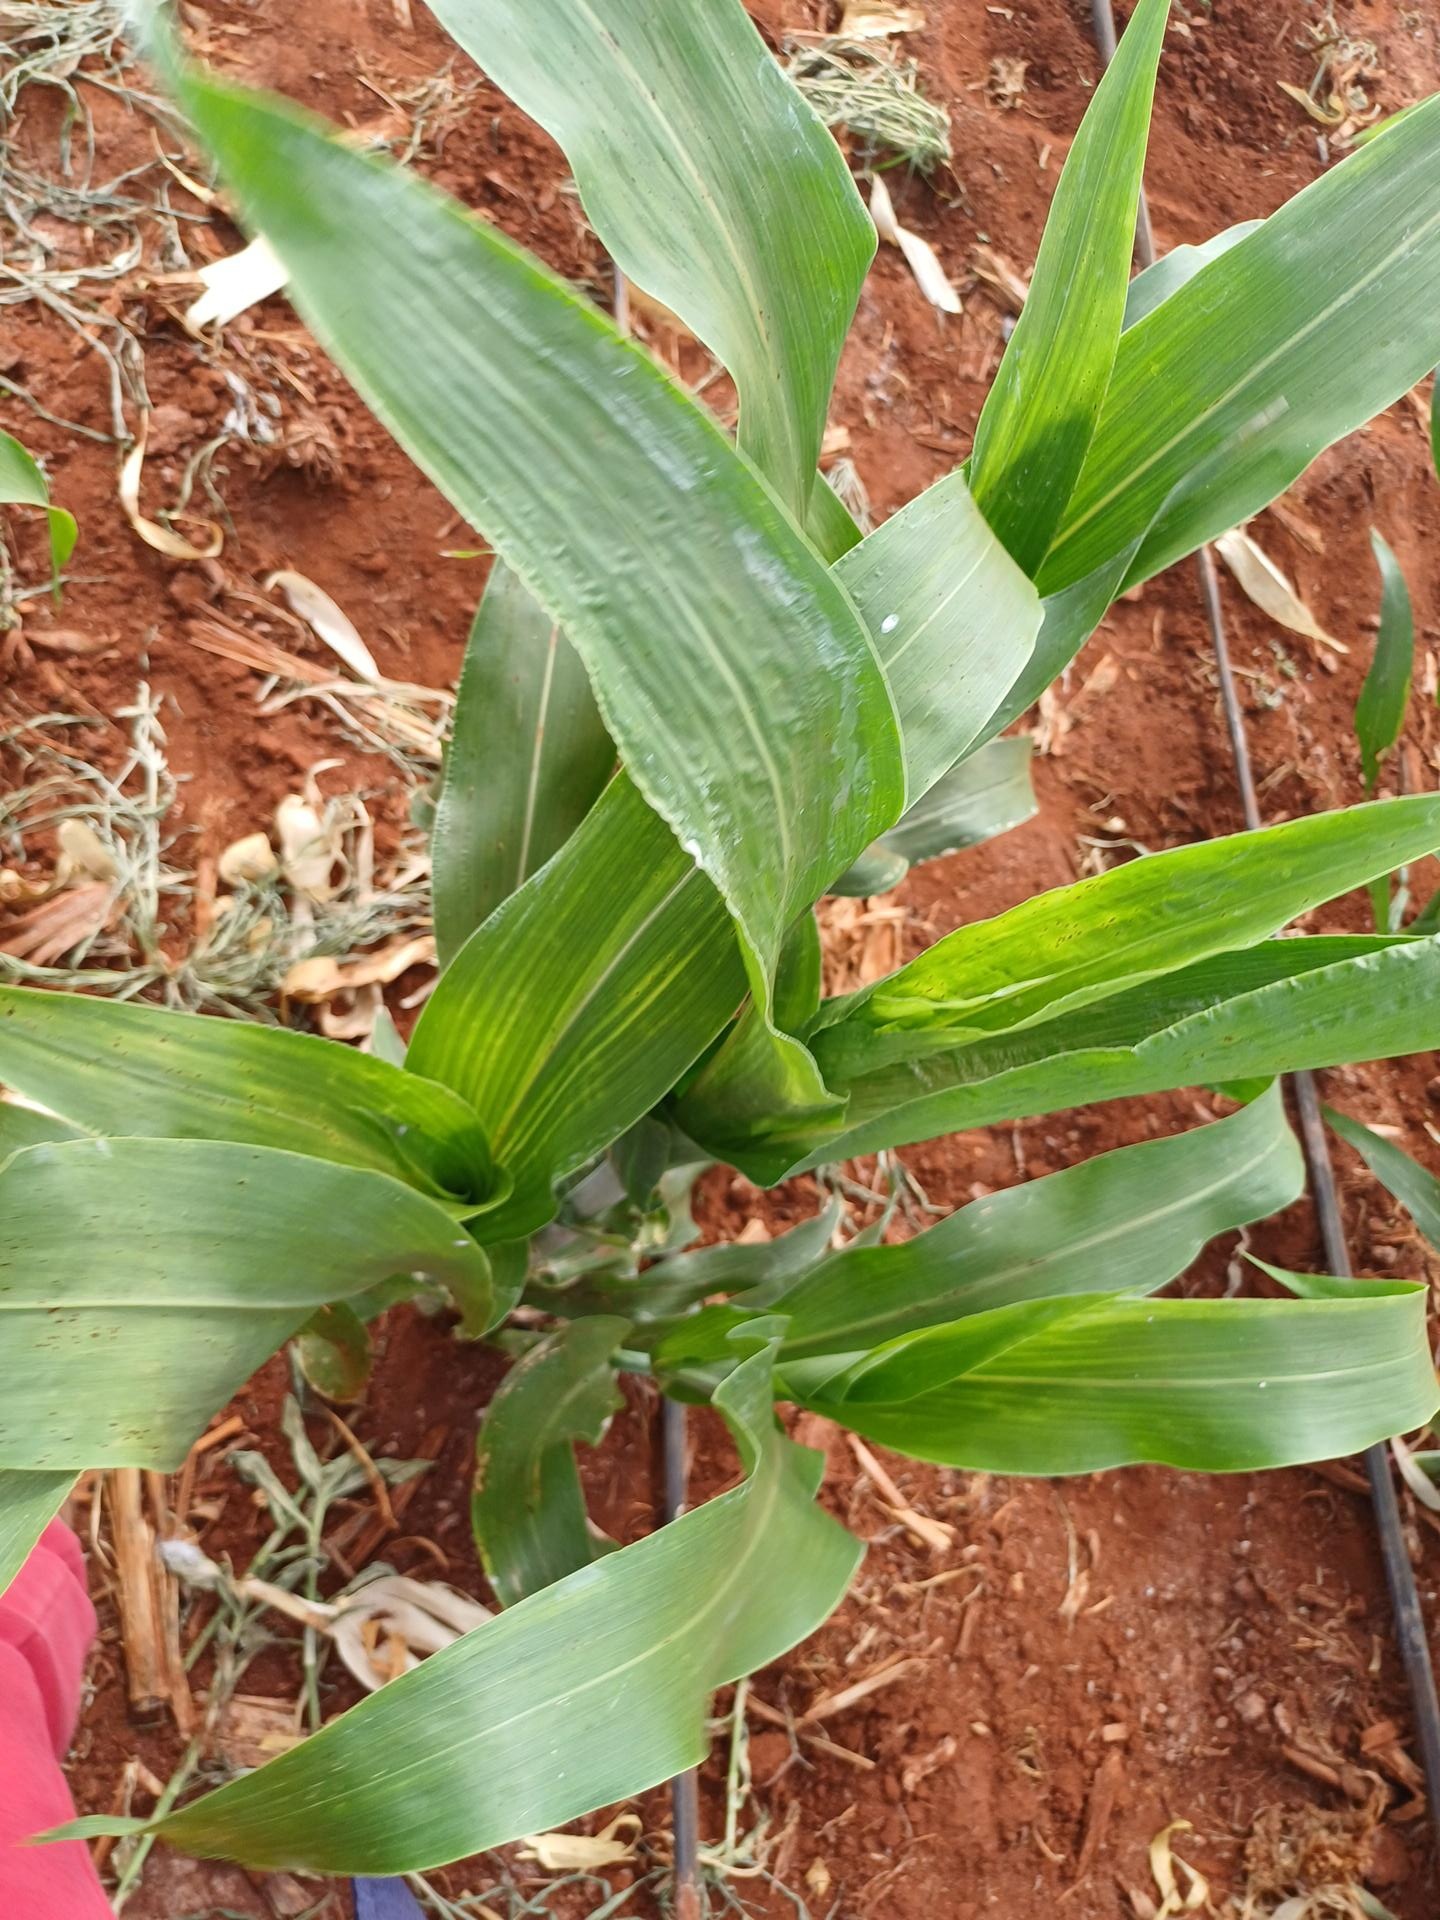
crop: sorghum
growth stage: vegetative
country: Kenya
